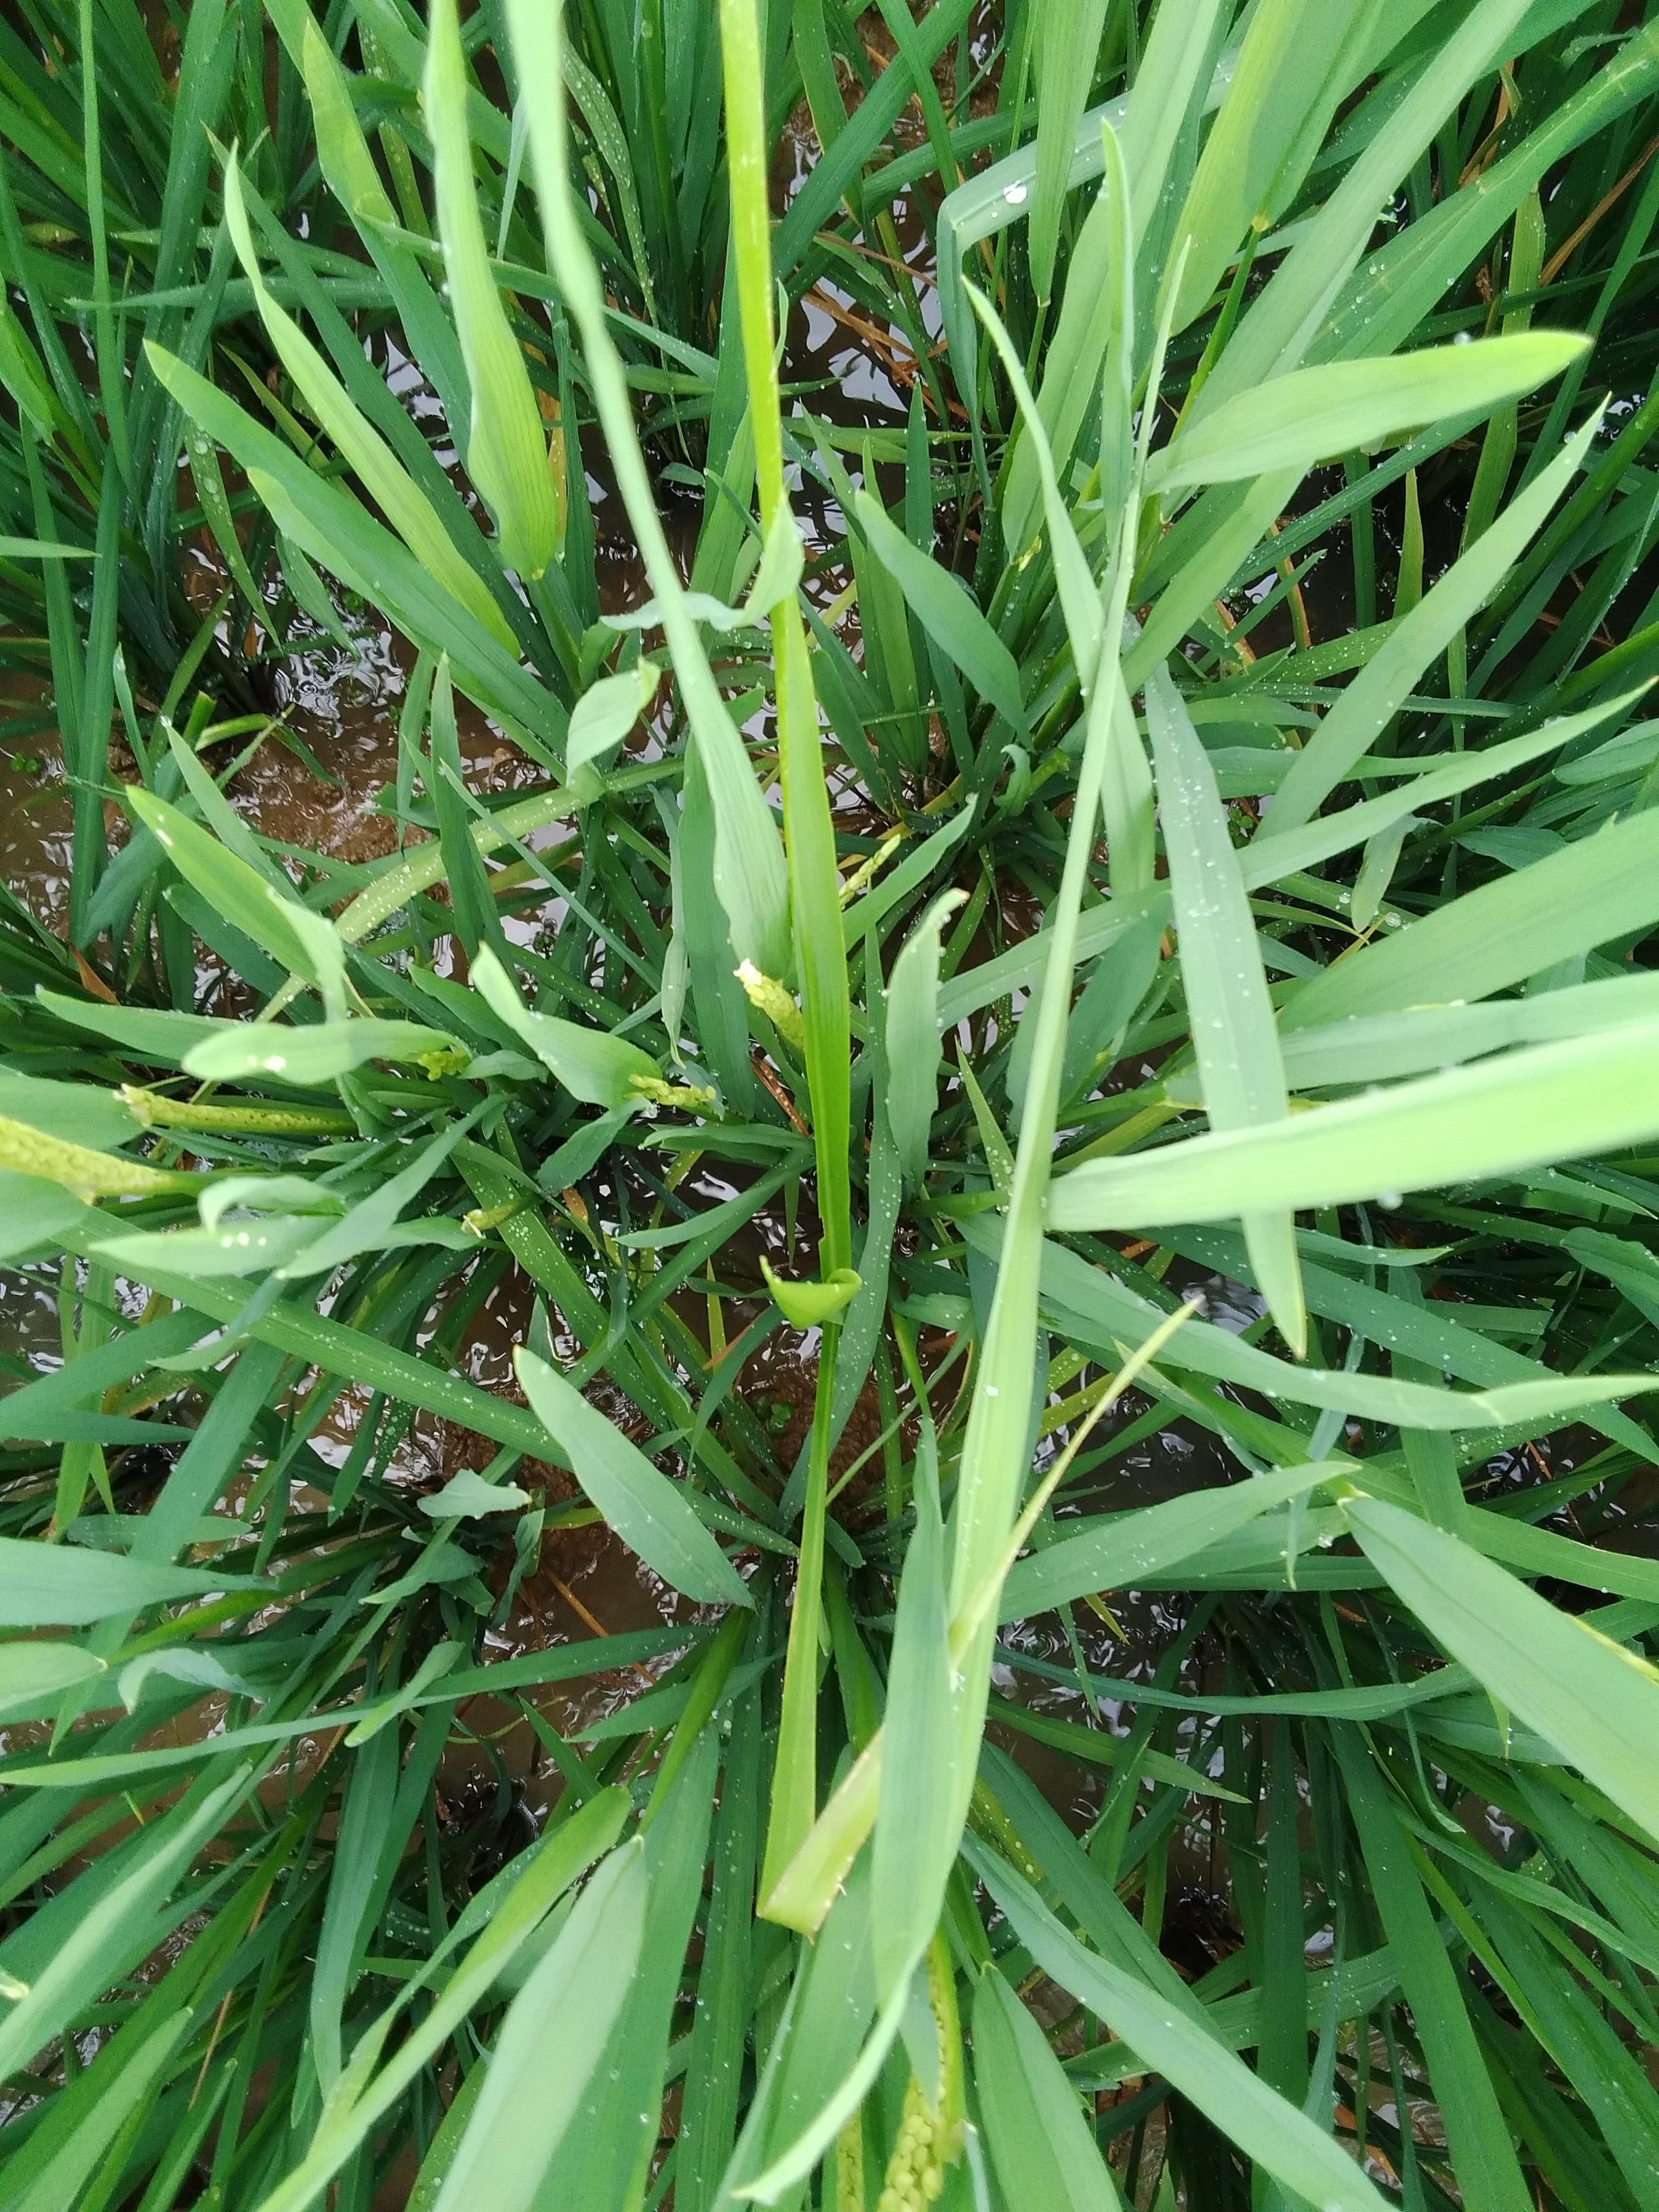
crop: rice
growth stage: heading
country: Nigeria
